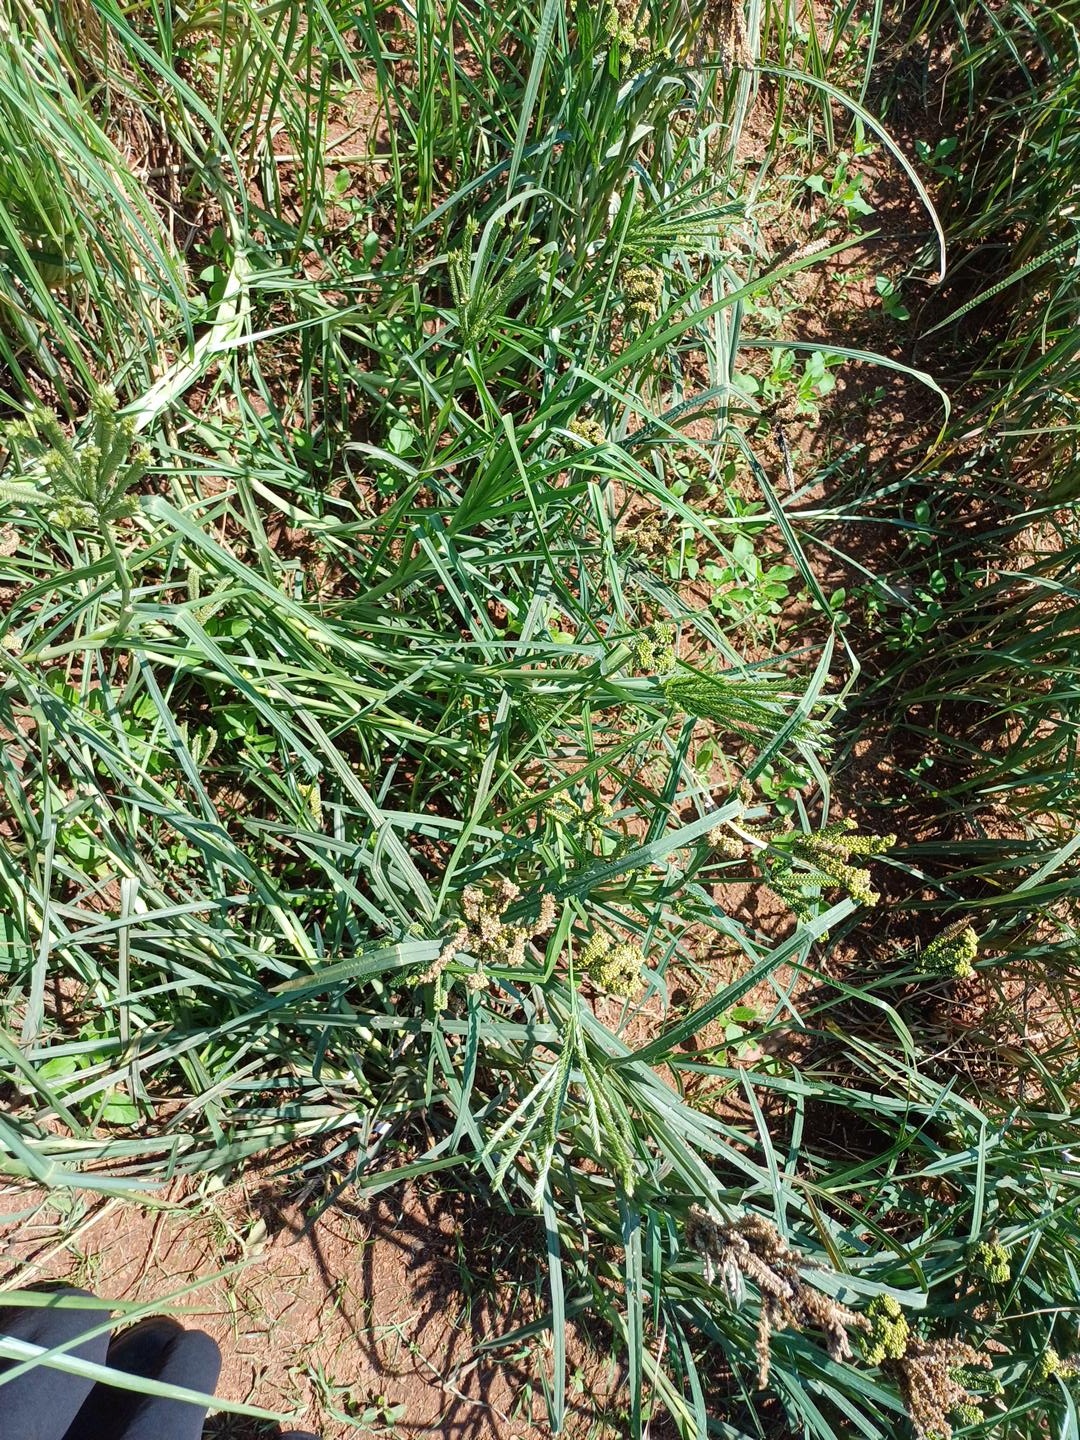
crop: finger millet
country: Kenya
